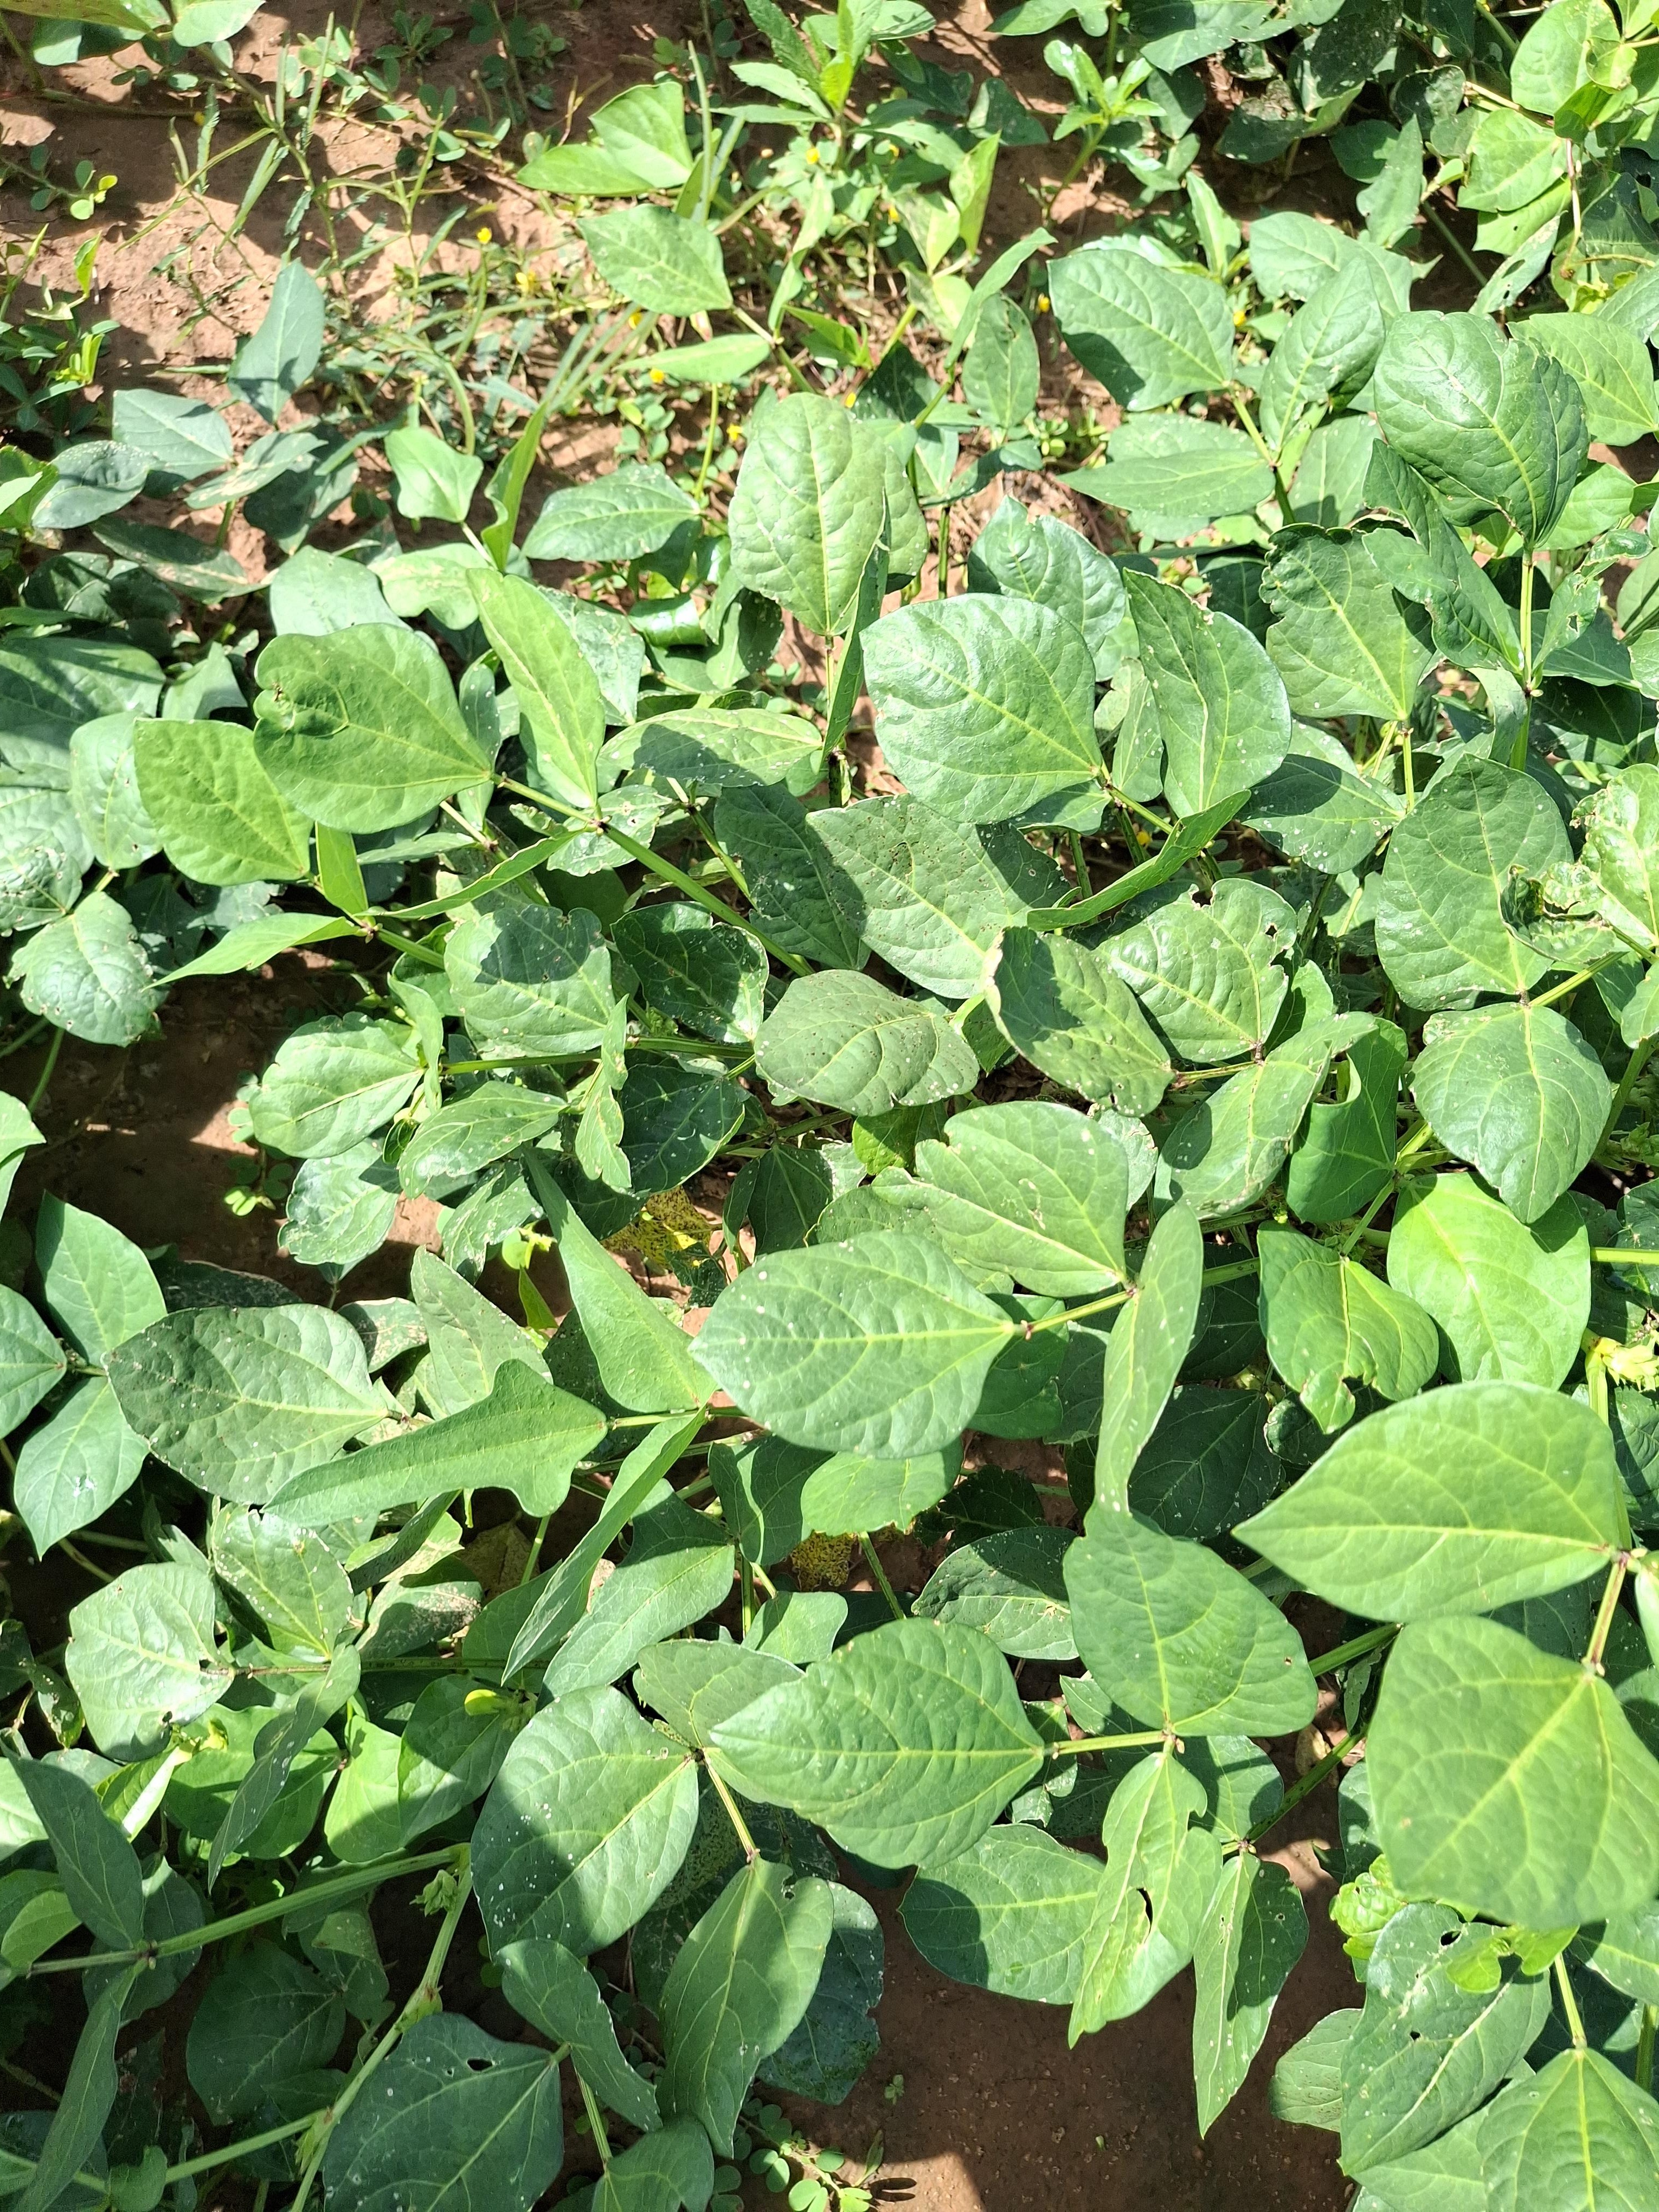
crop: cowpea
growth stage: flowering
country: Nigeria
